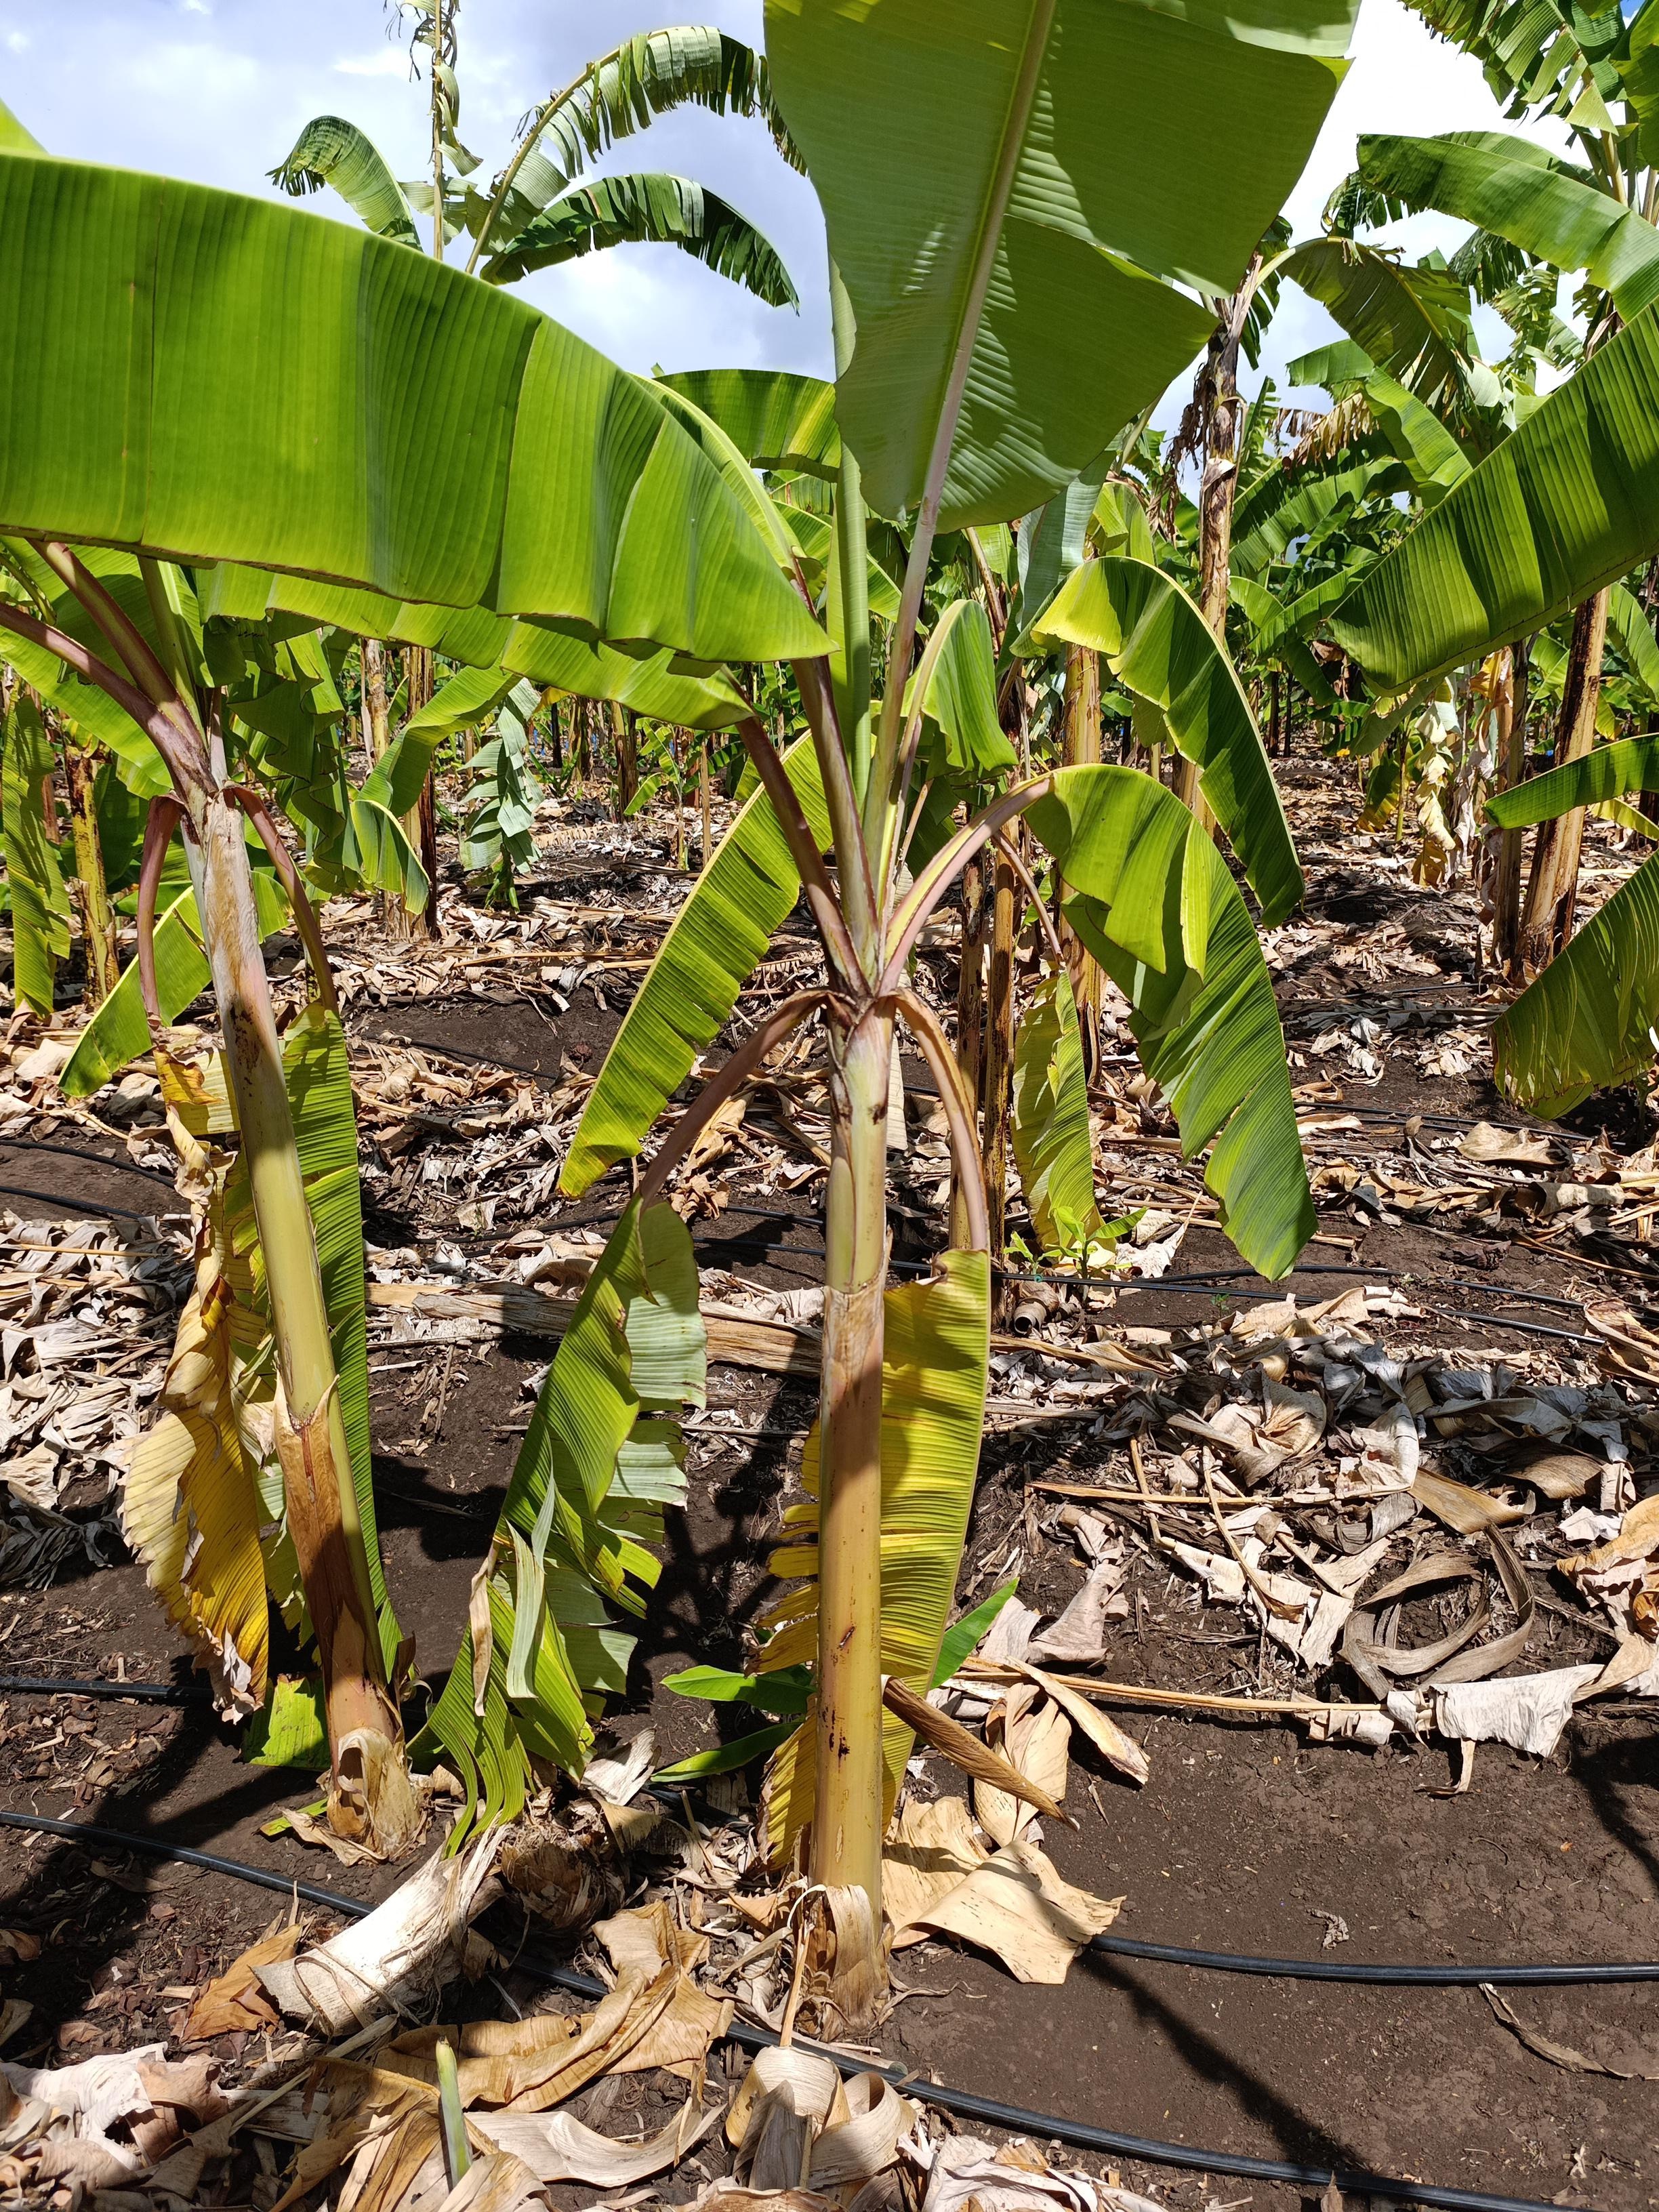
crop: banana
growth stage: vegetative
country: Tanzania
